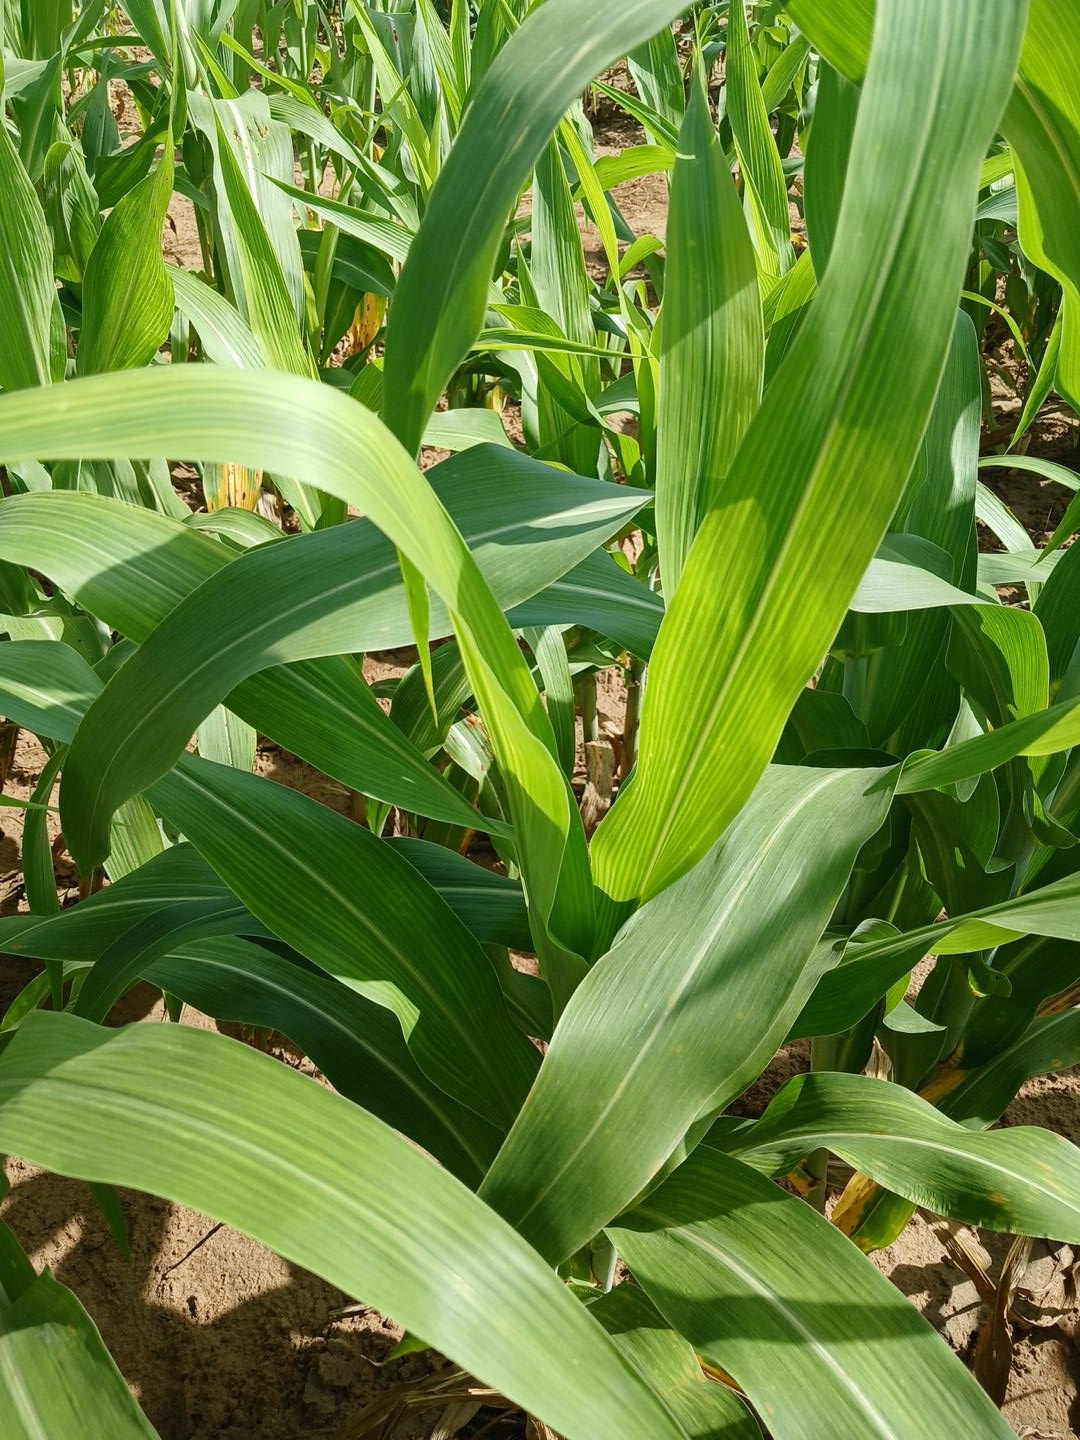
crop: sorghum
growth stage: vegetative
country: Senegal
